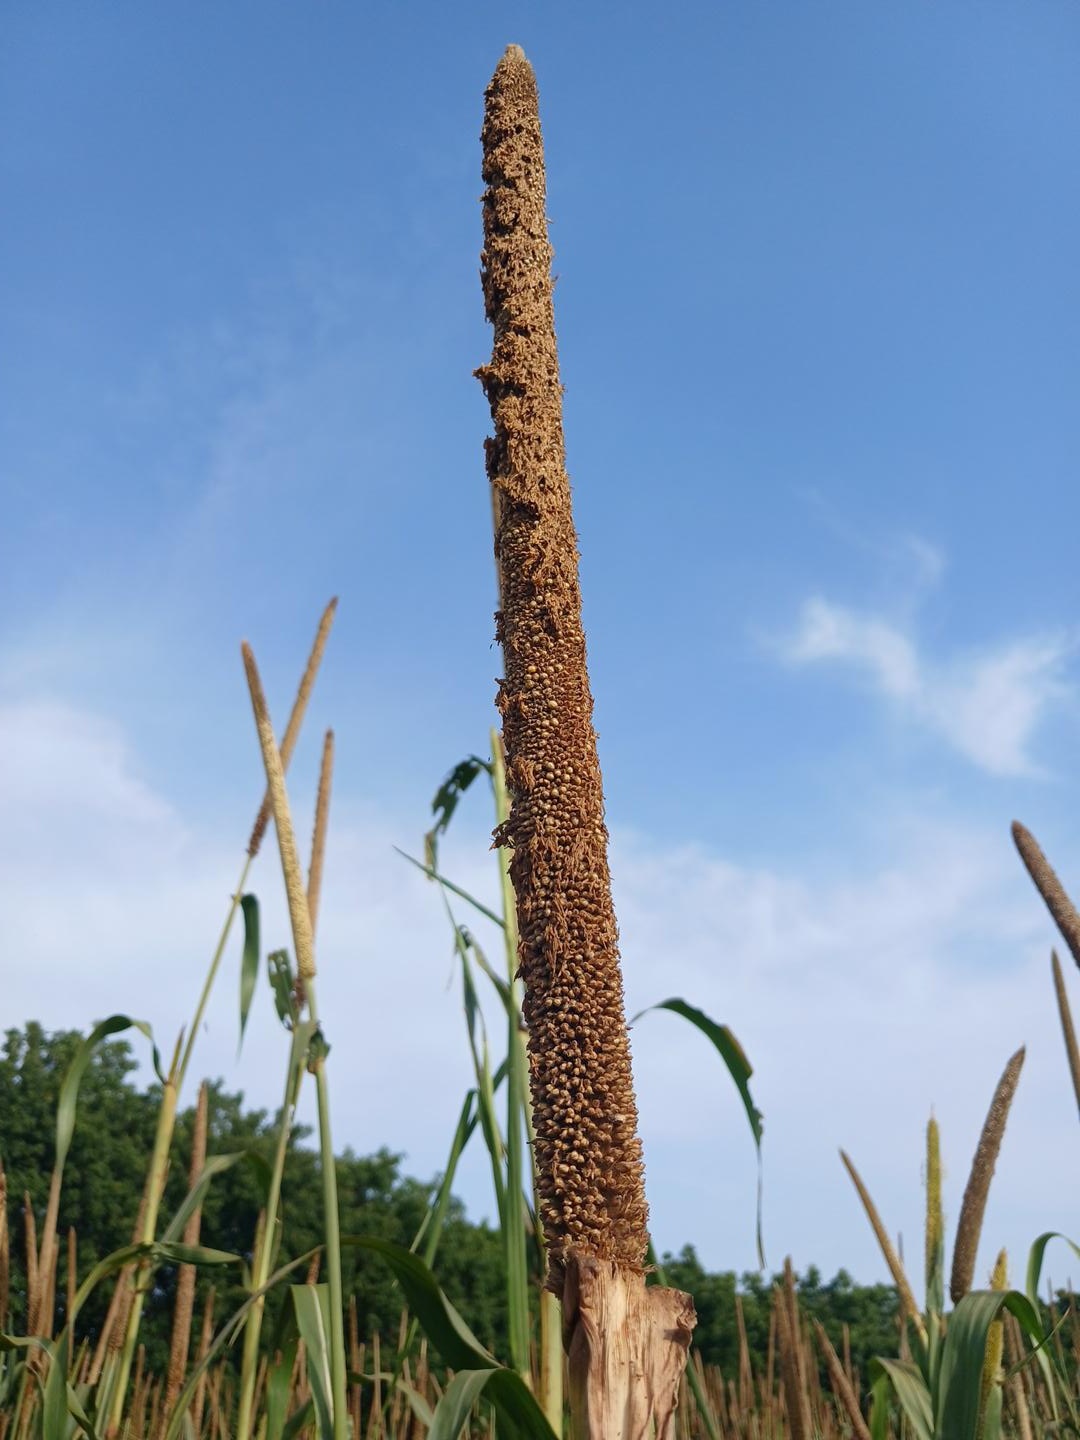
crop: pearl millet
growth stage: maturity
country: Senegal
